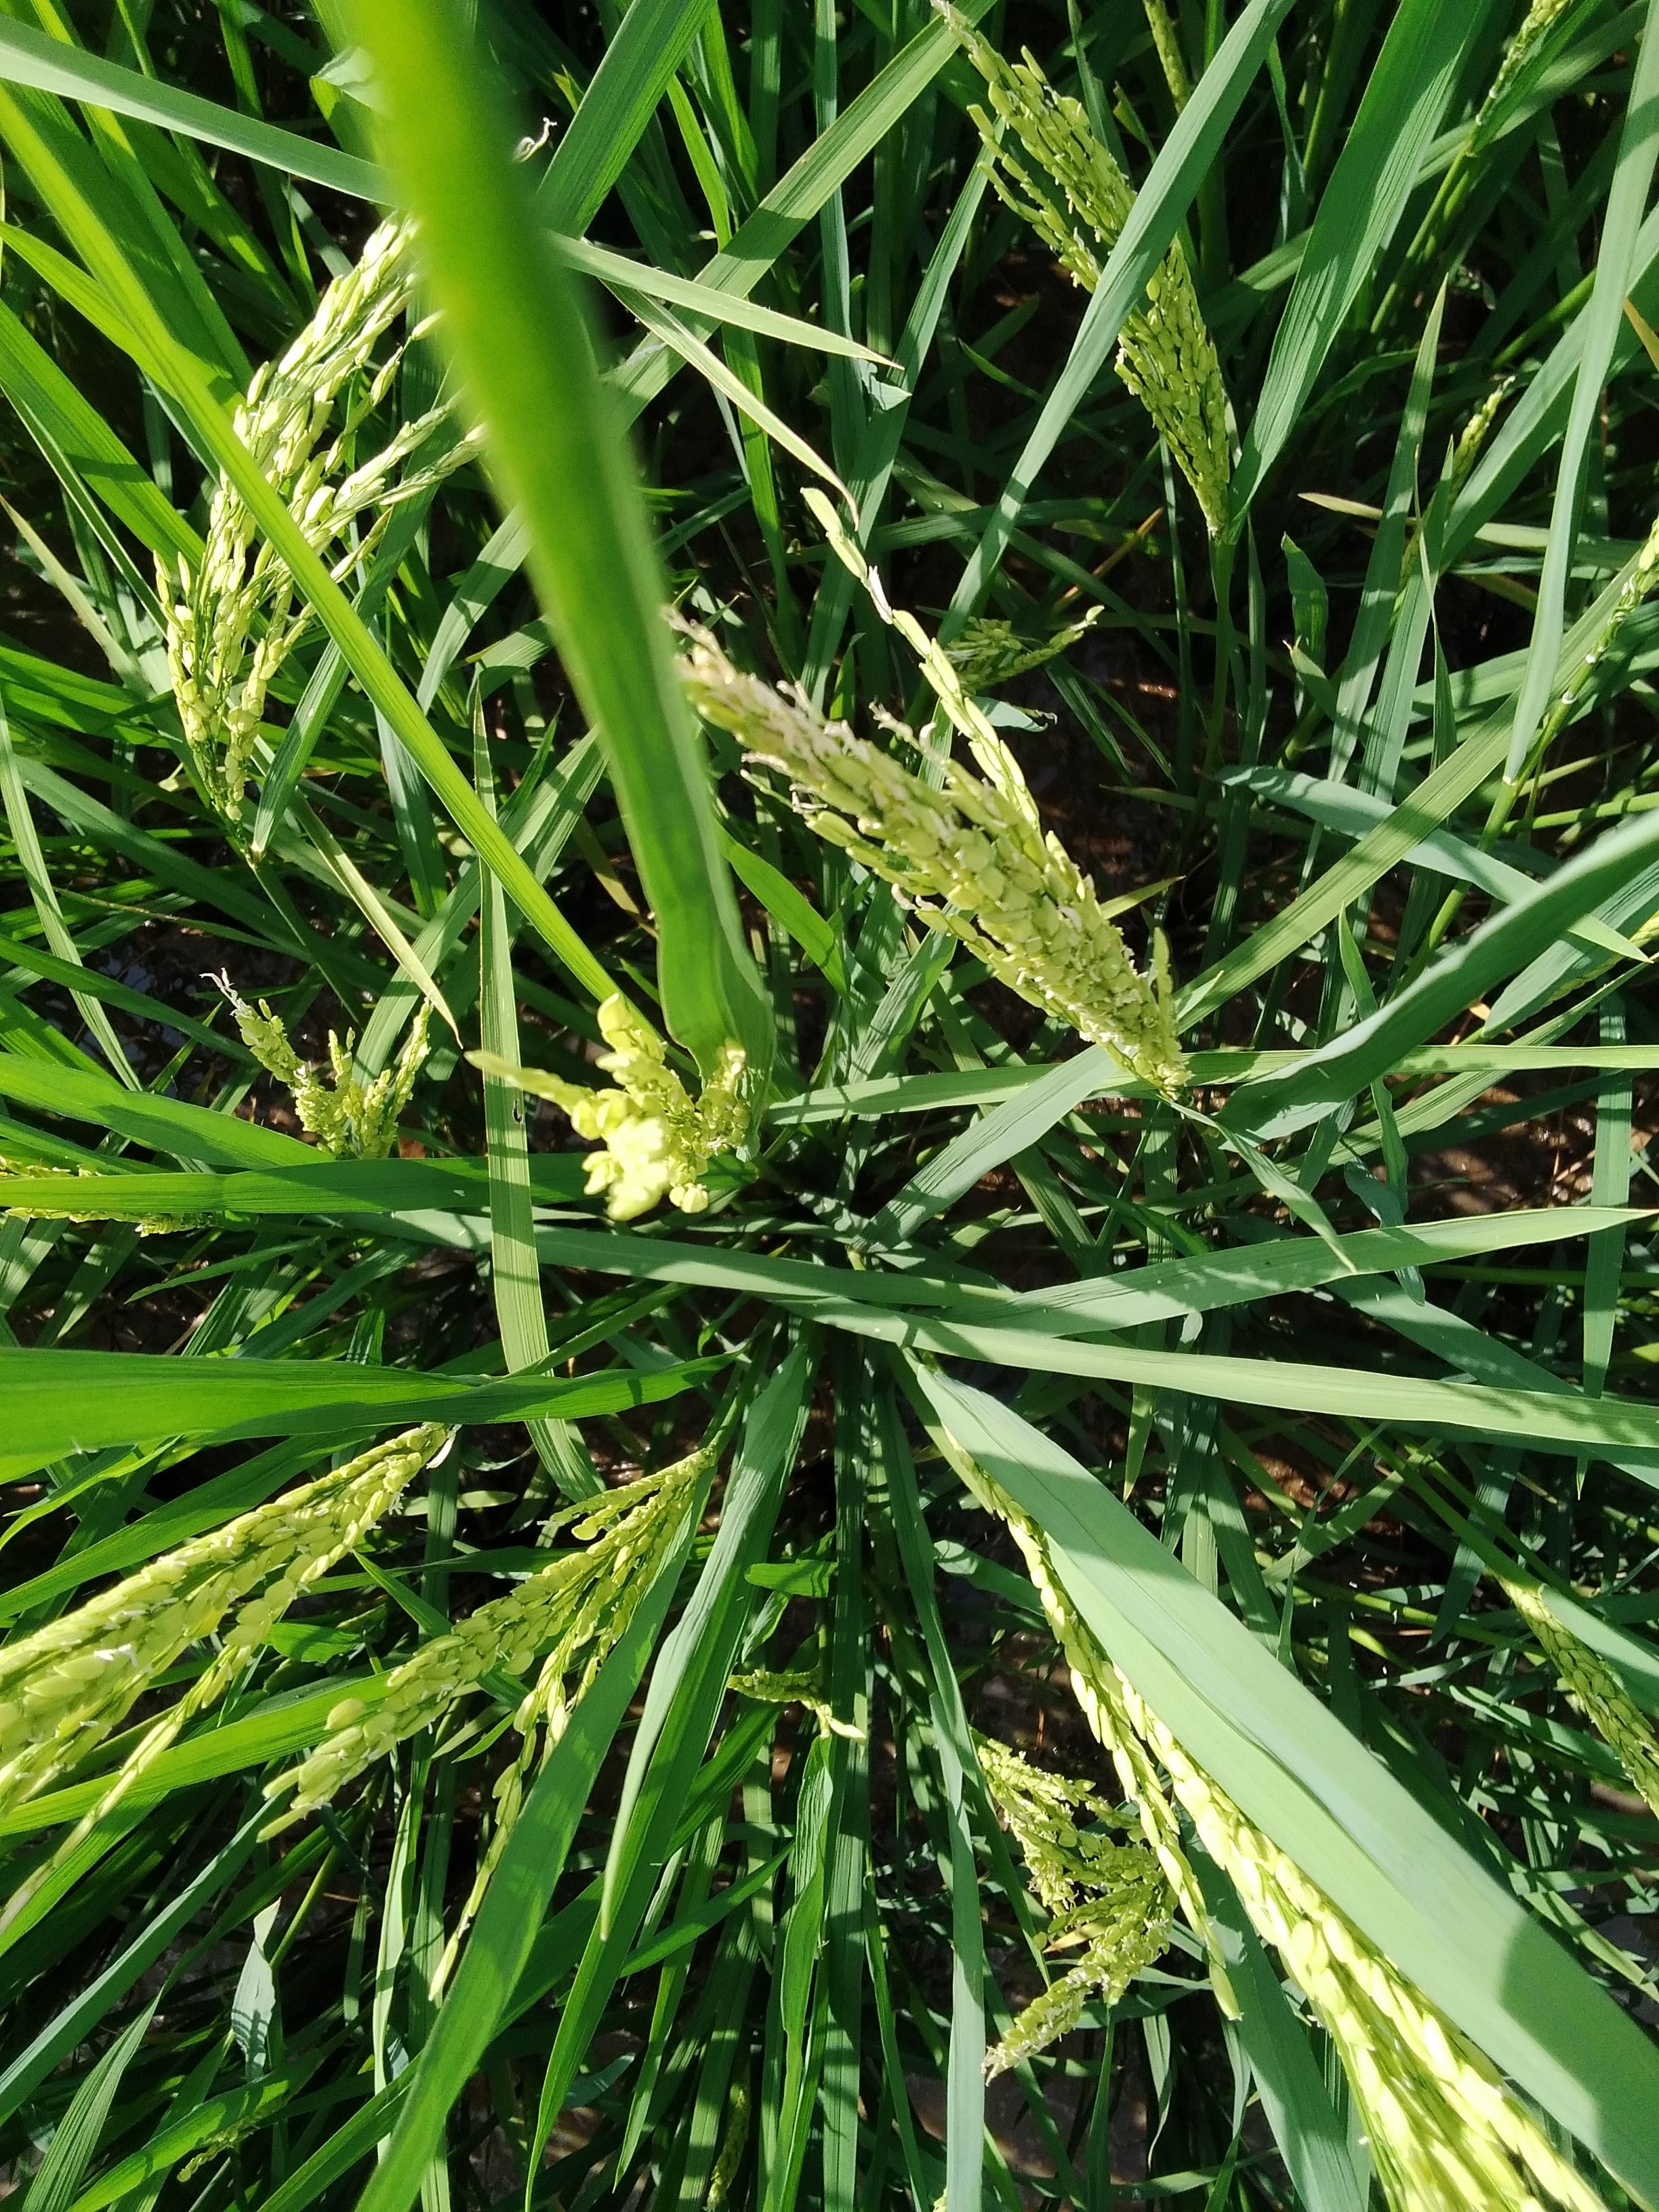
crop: rice
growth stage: flowering
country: Nigeria
